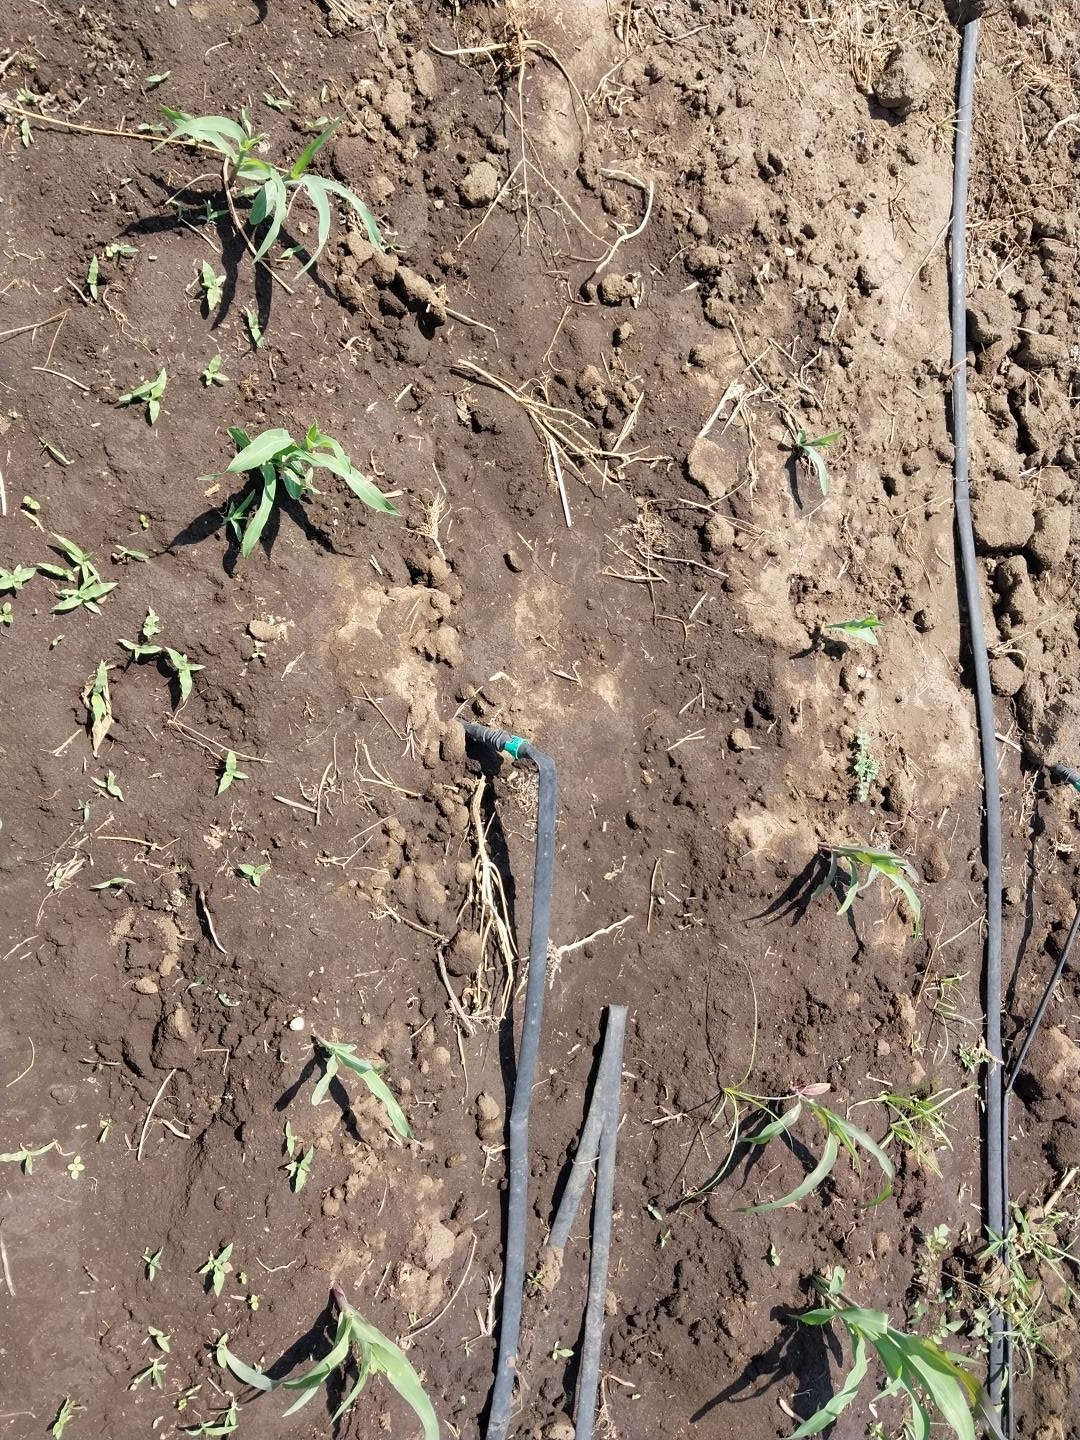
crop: maize
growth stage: emergence
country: Tanzania
